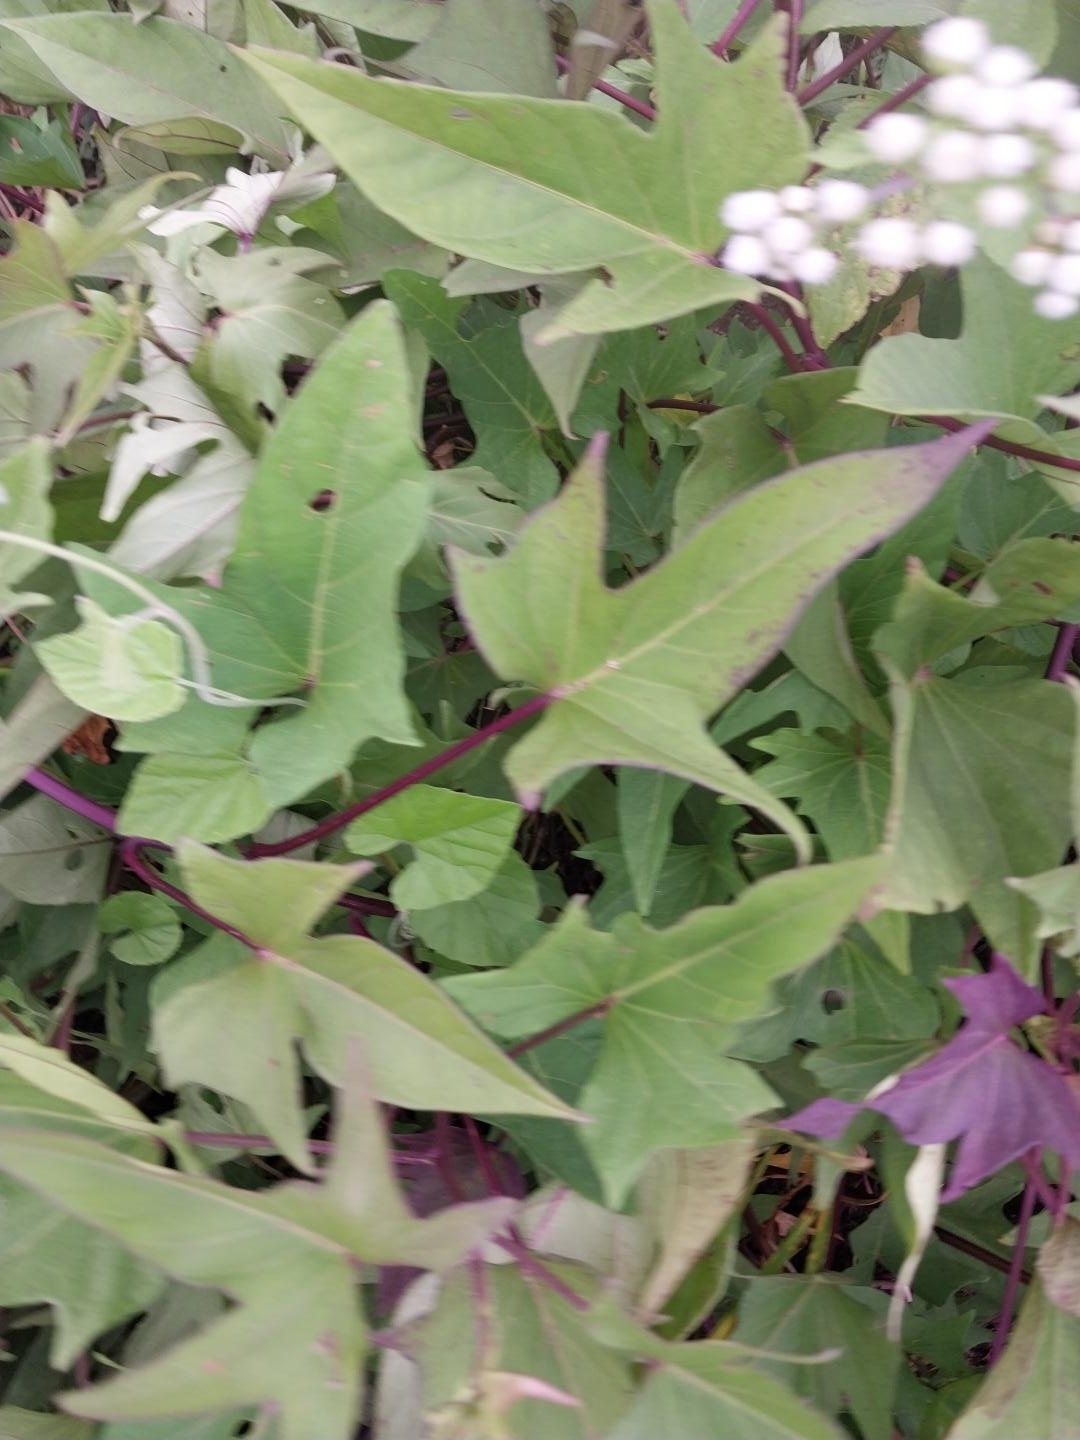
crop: sweet potato
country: Tanzania
